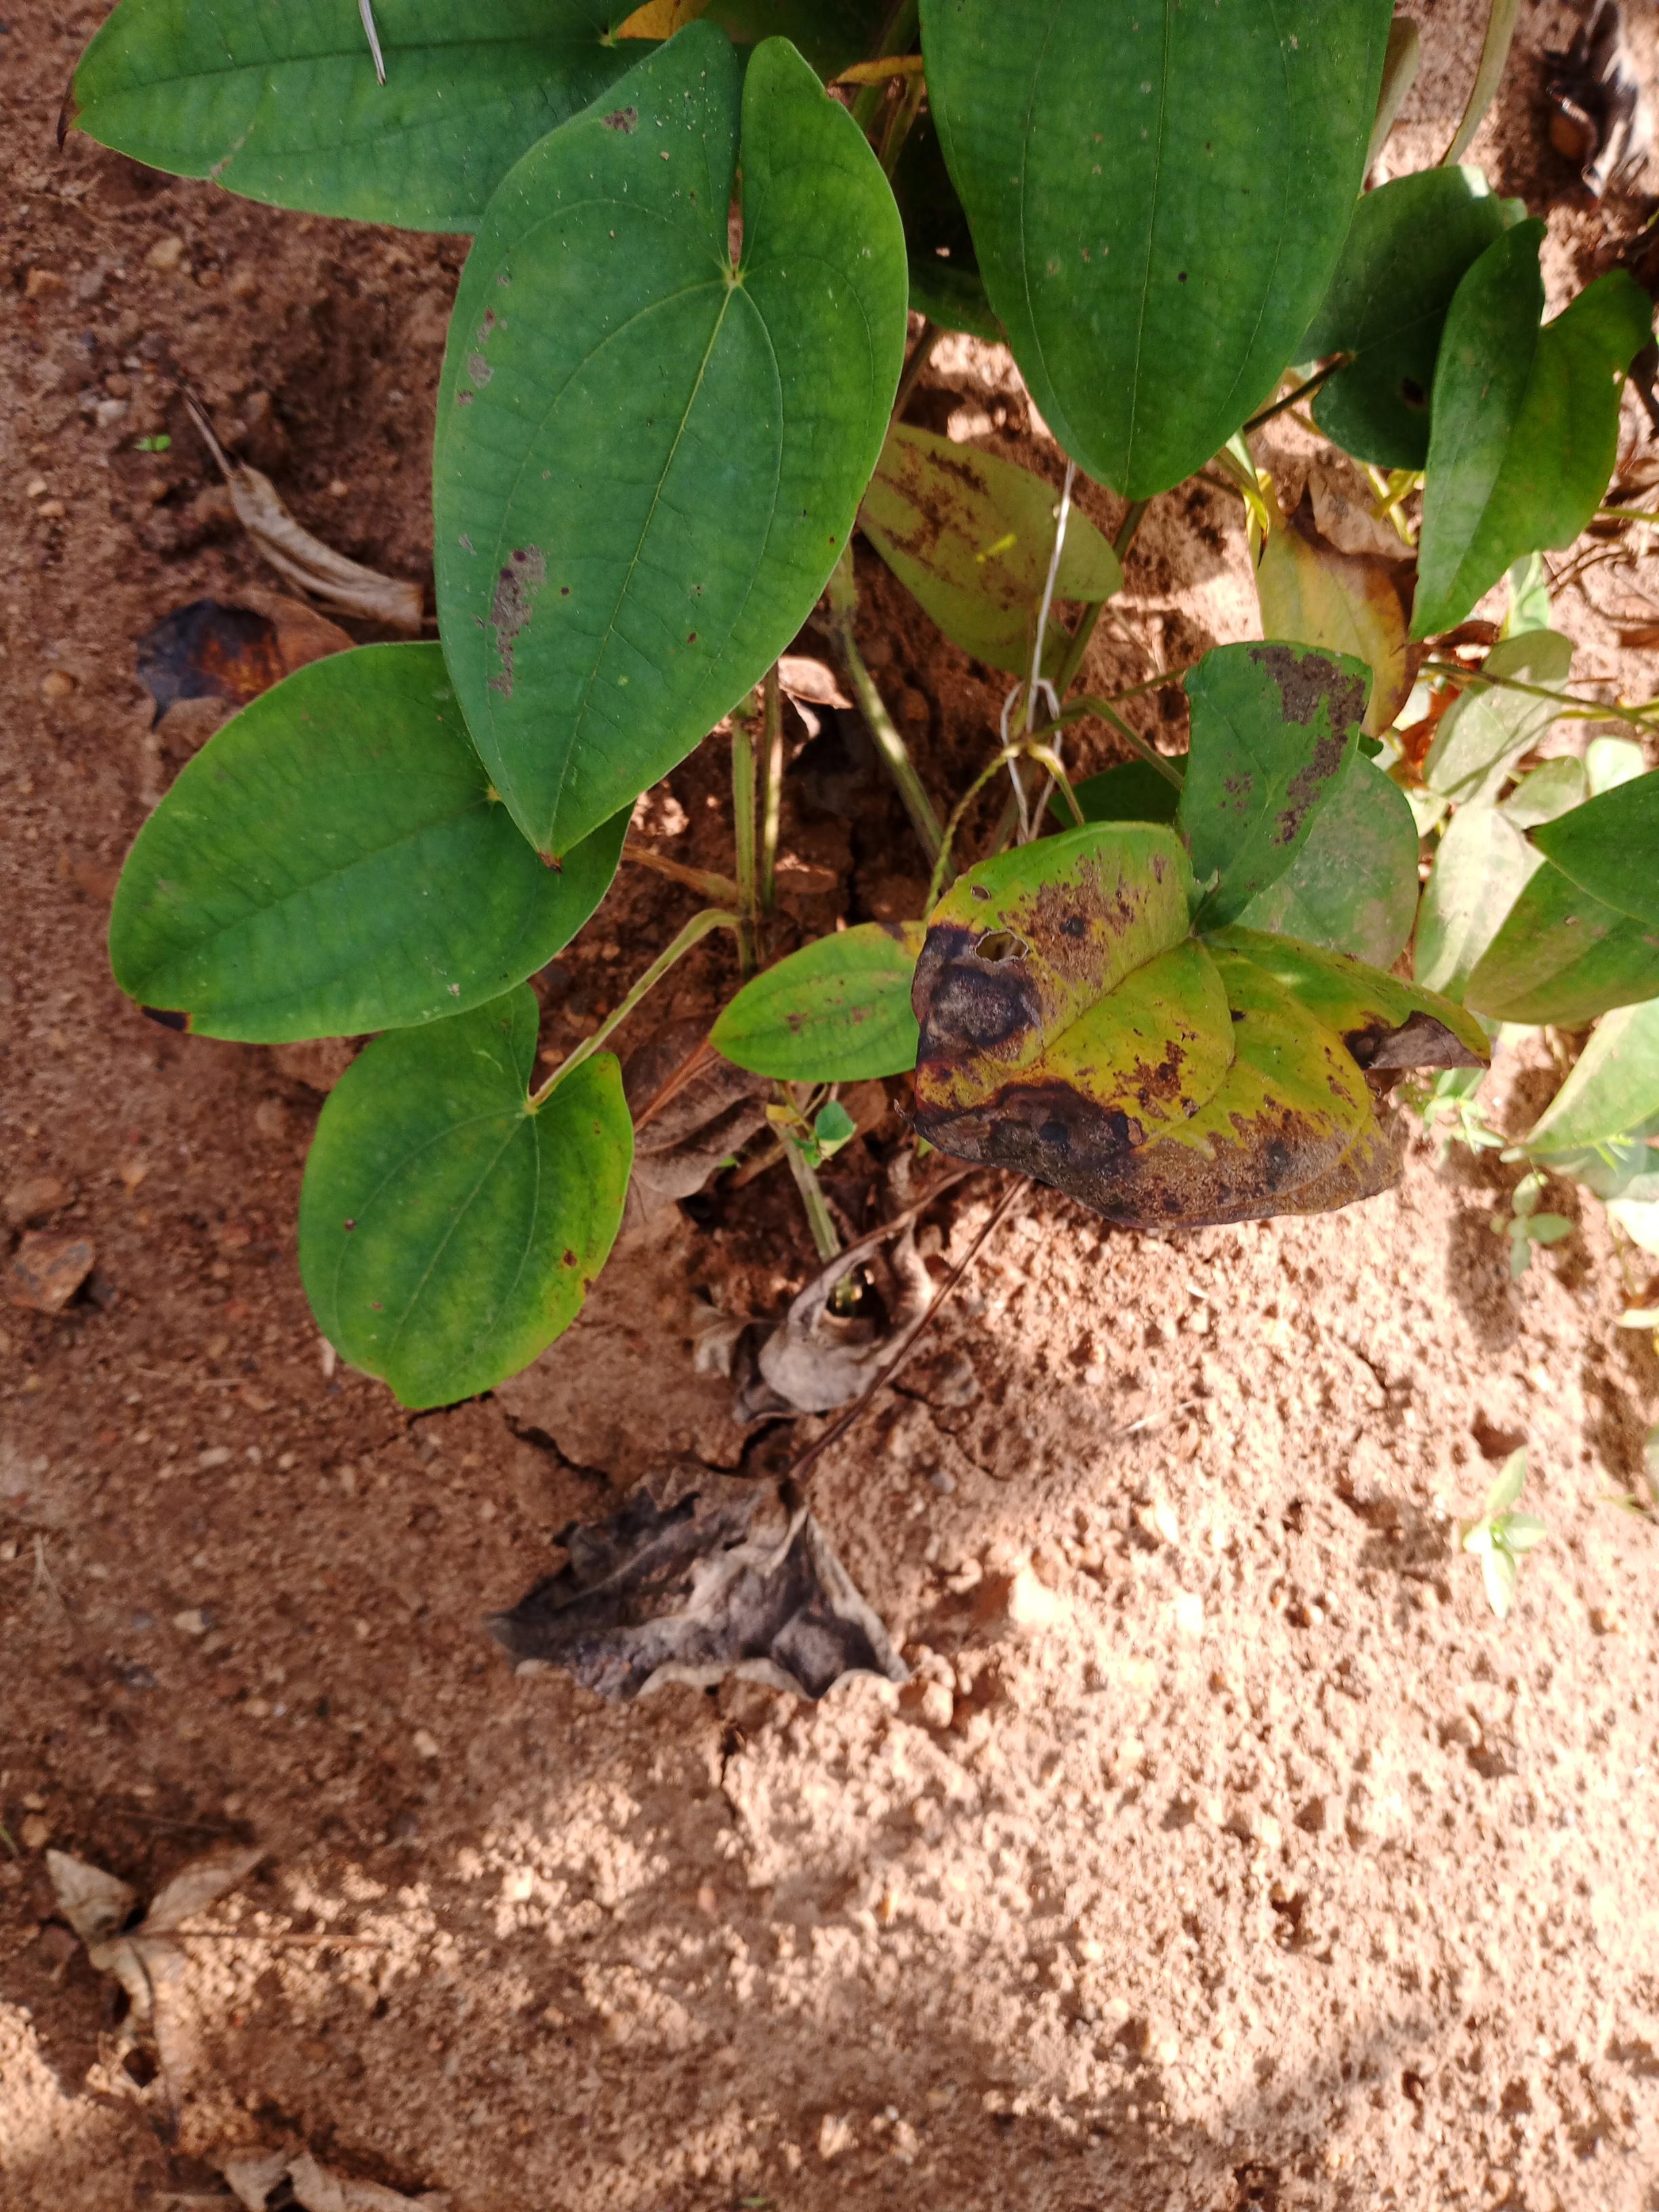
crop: yam
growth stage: vegetative
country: Nigeria
